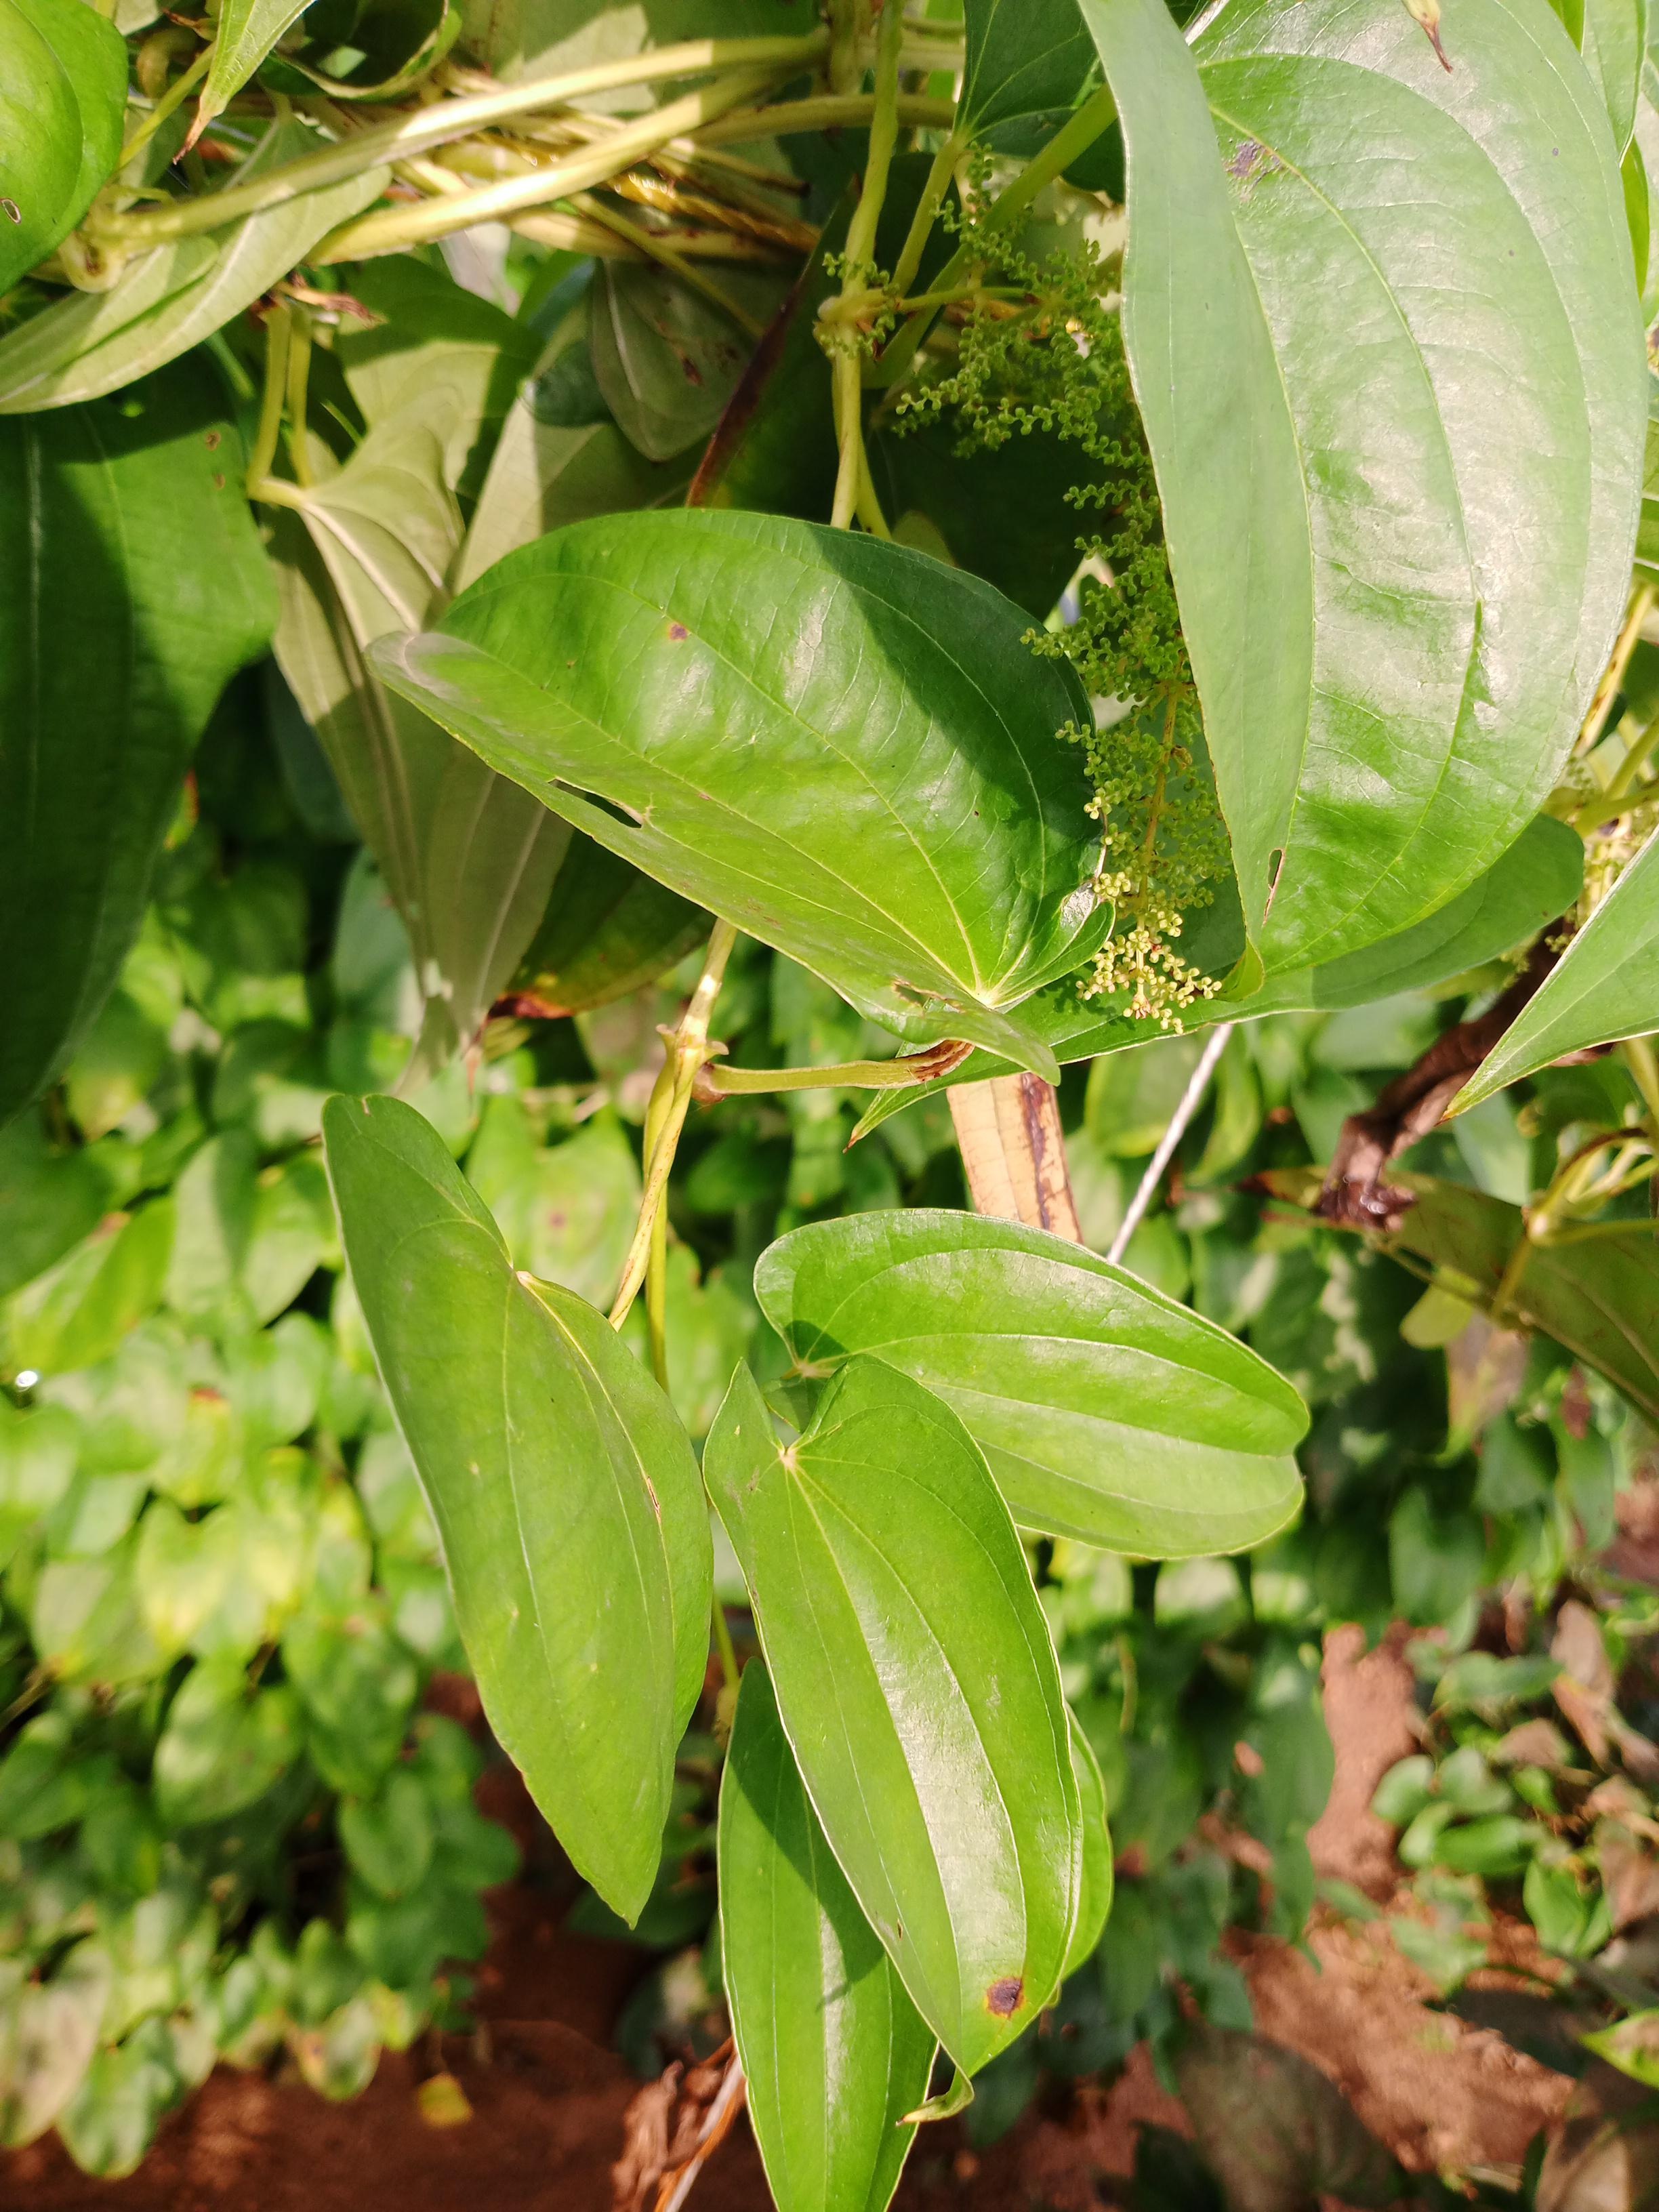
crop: yam
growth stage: vegetative
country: Nigeria
